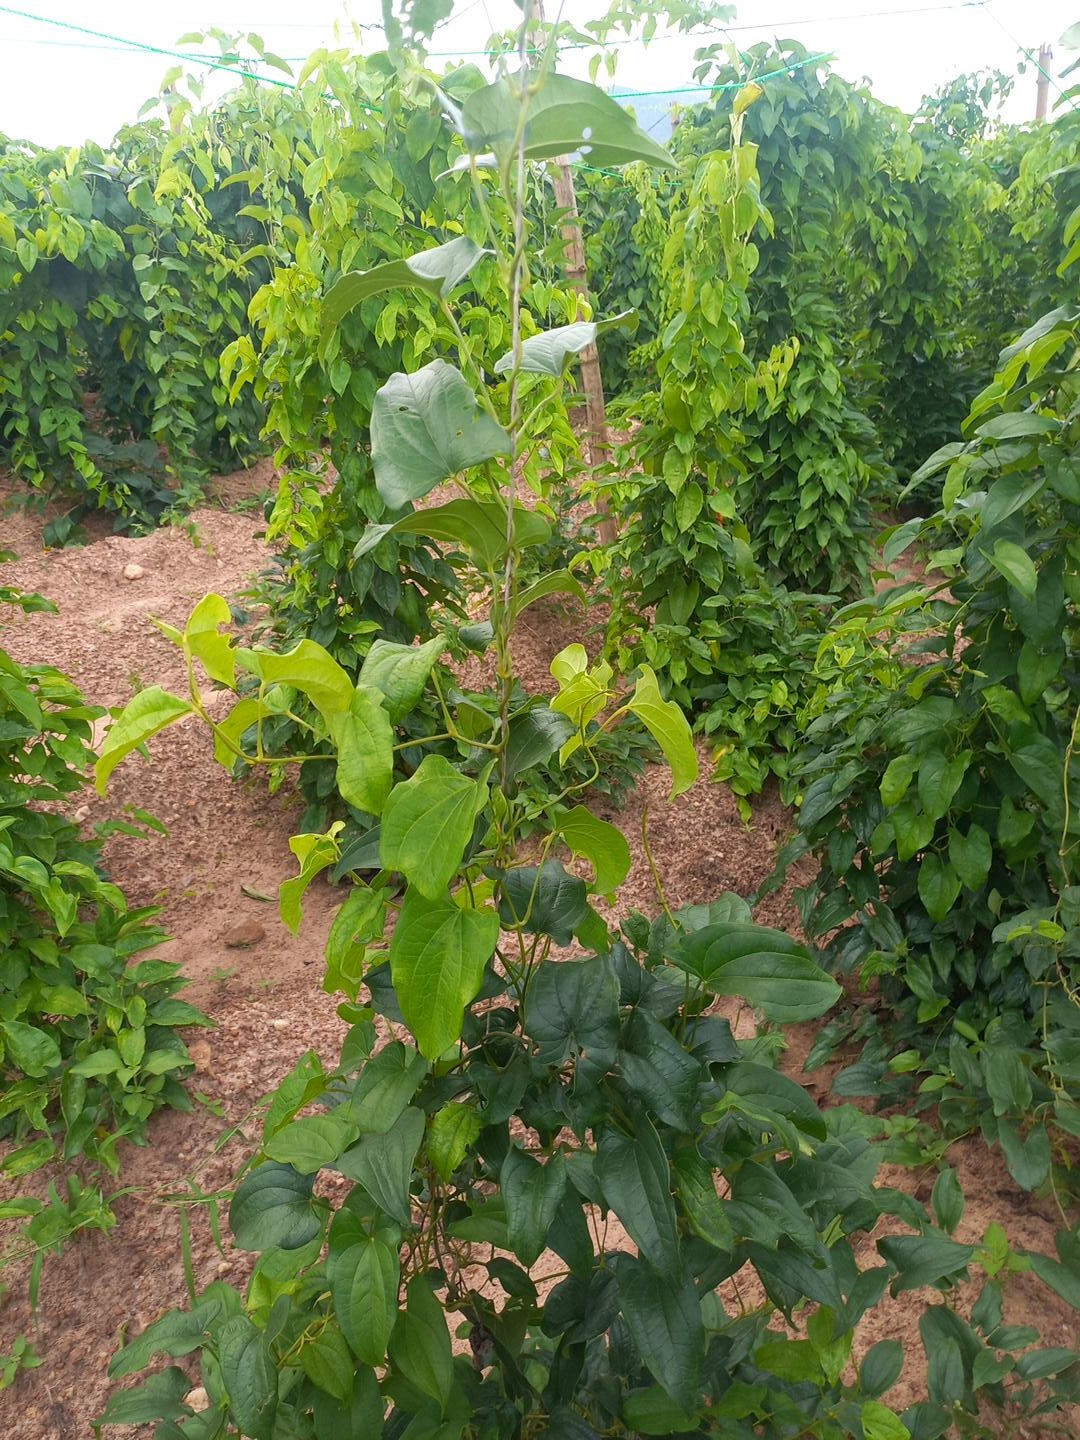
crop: yam
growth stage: vegetative
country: Nigeria
